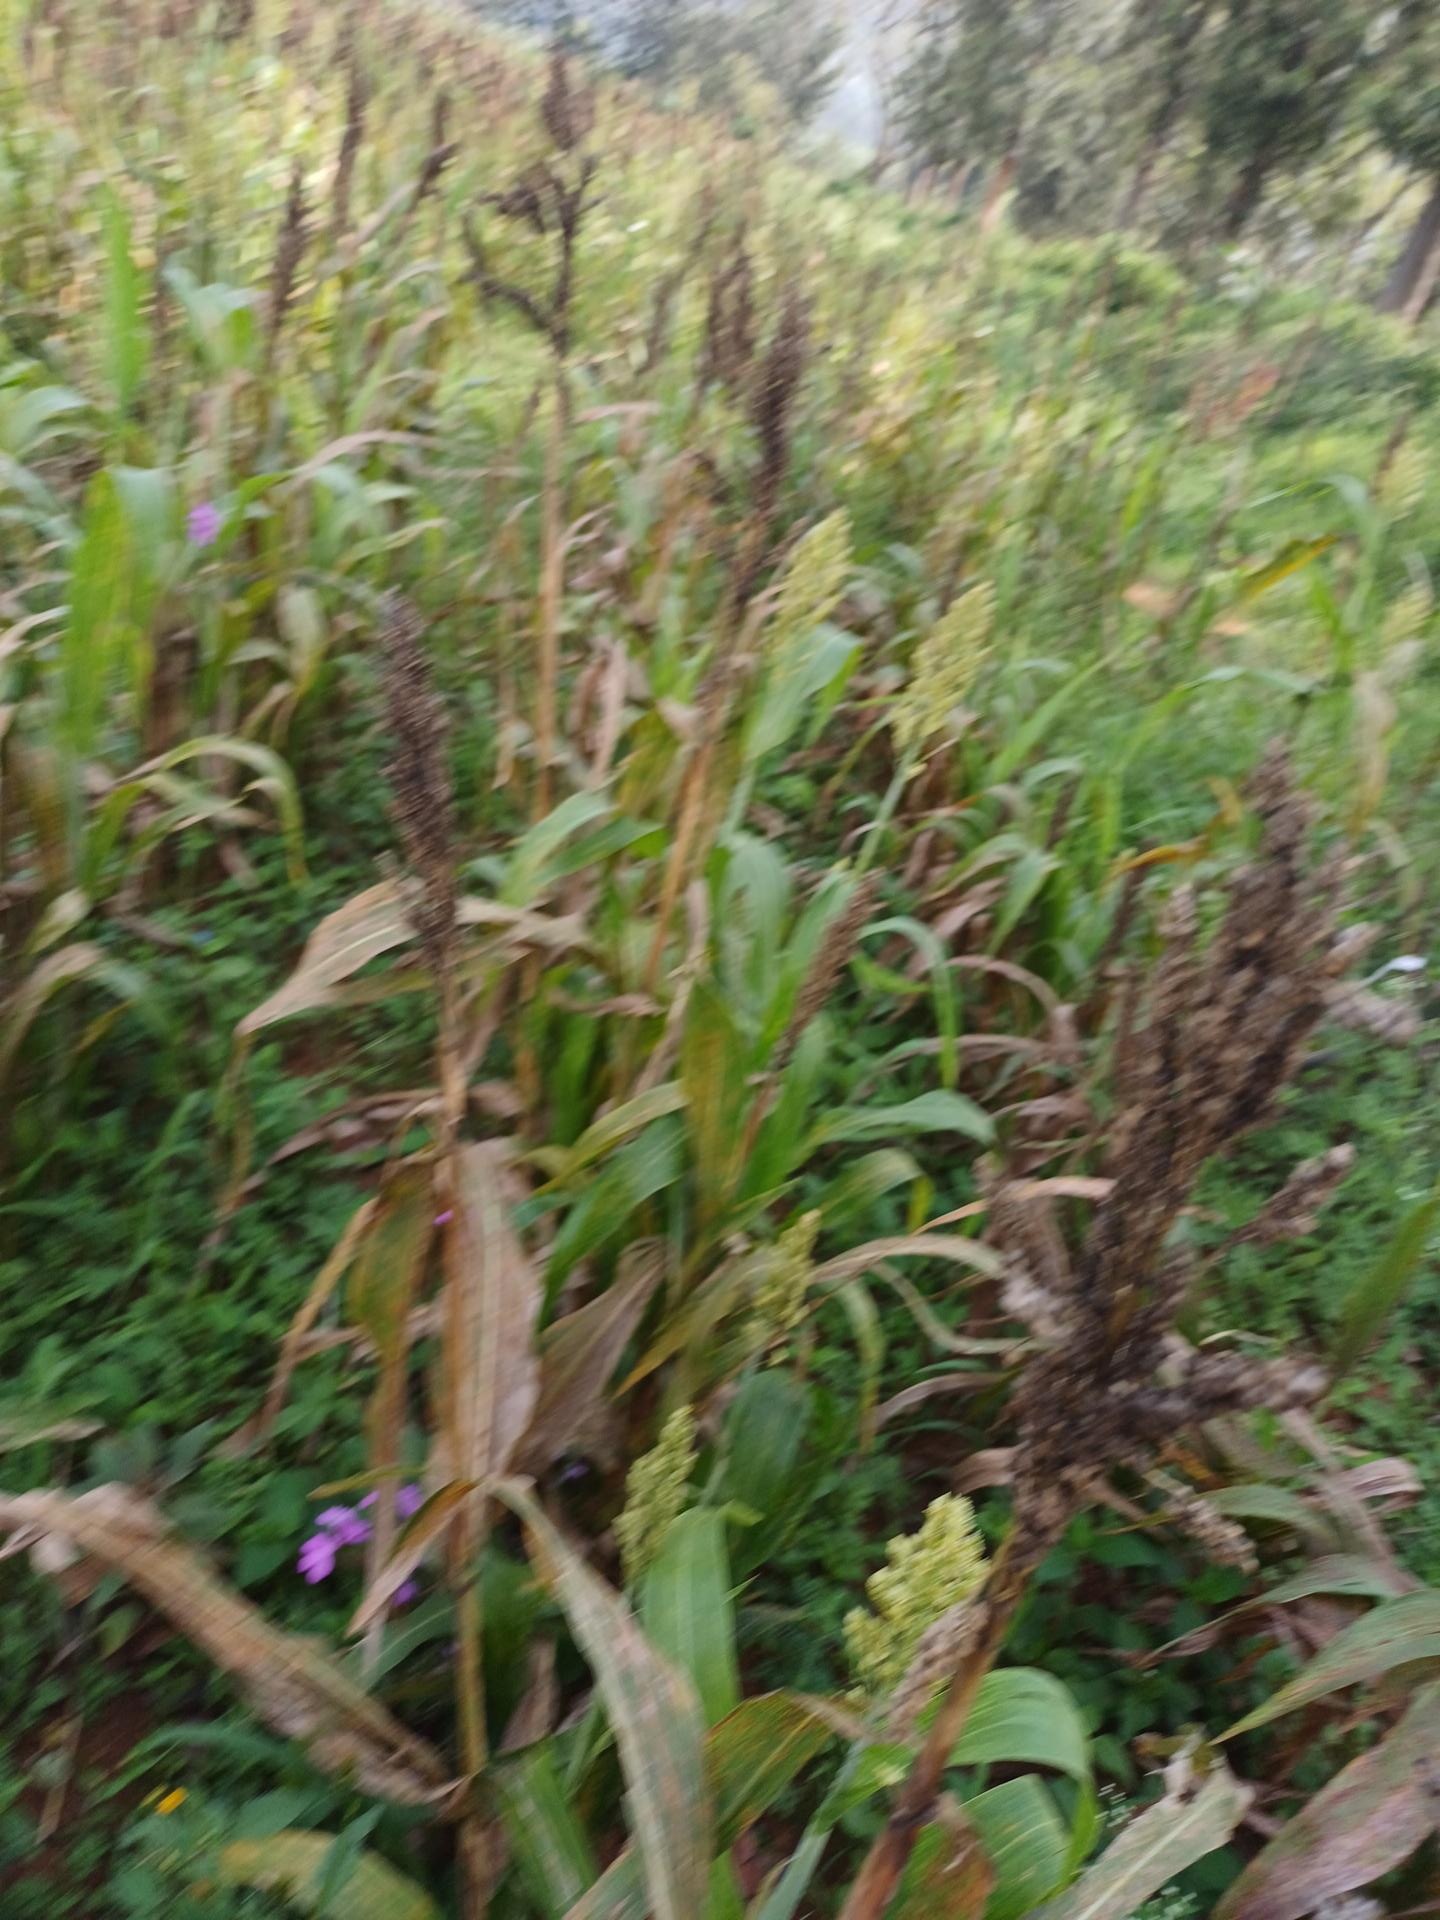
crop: sorghum
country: Kenya
